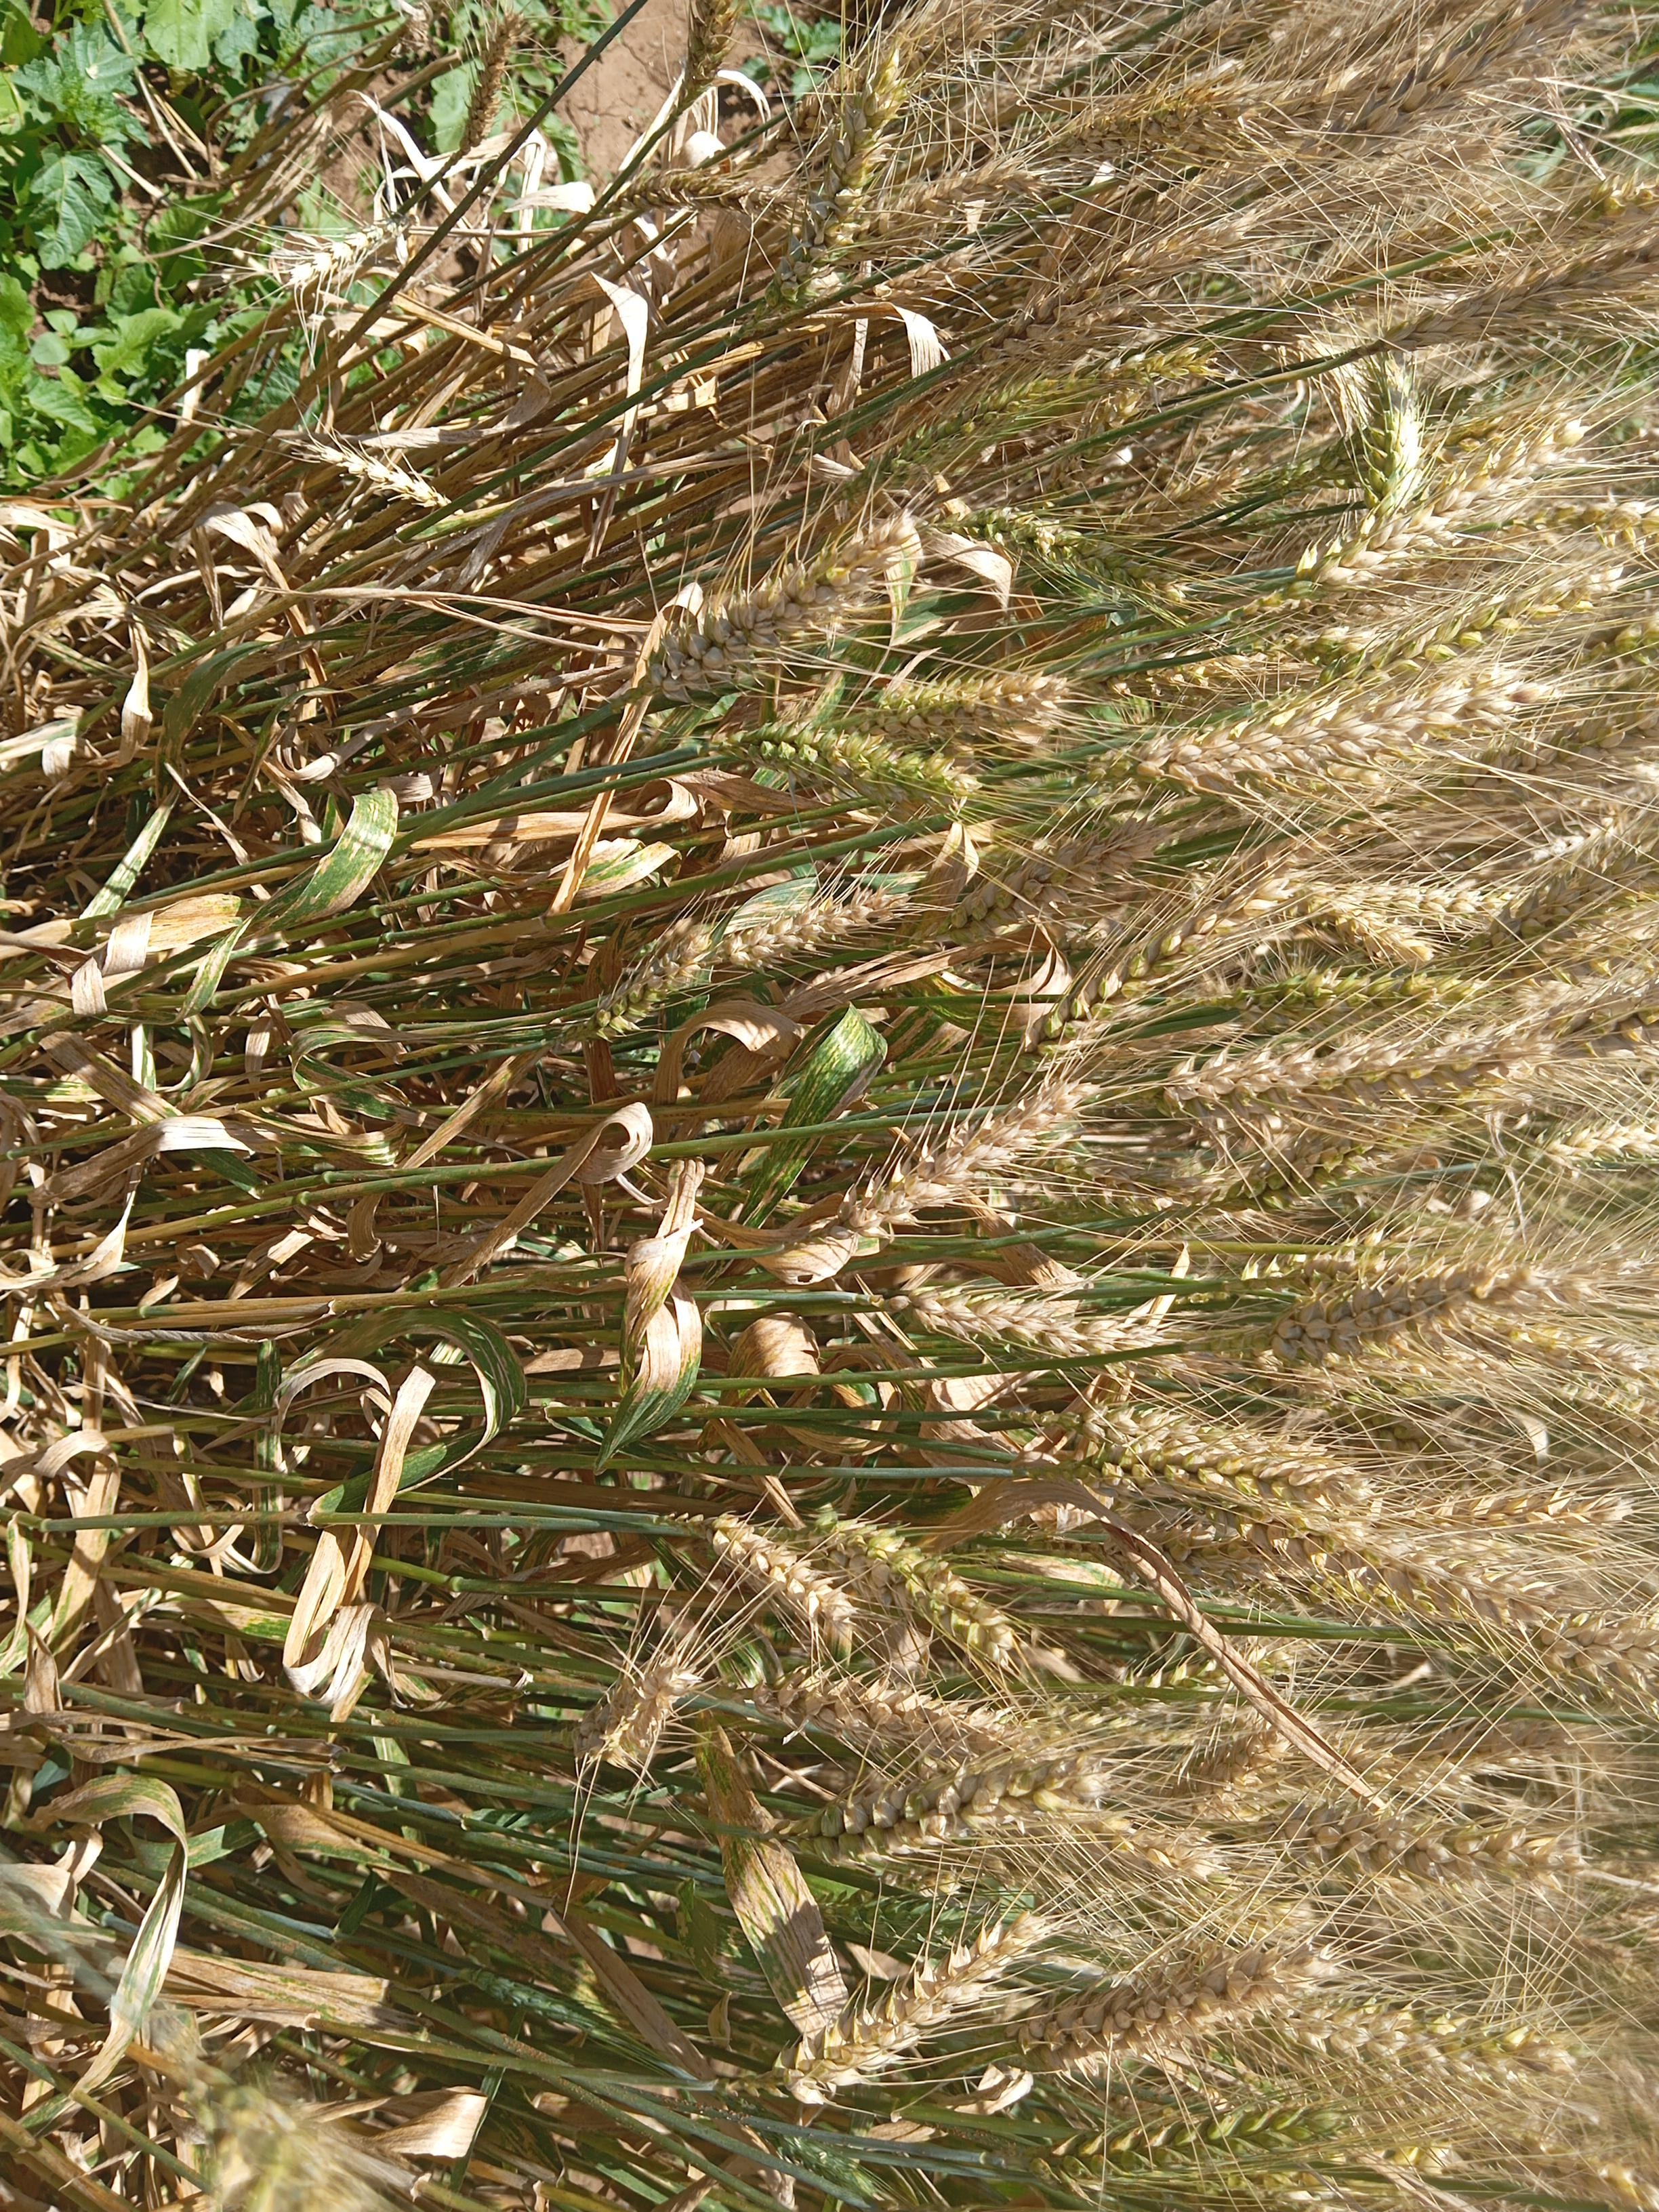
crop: wheat
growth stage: maturity
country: Kenya
